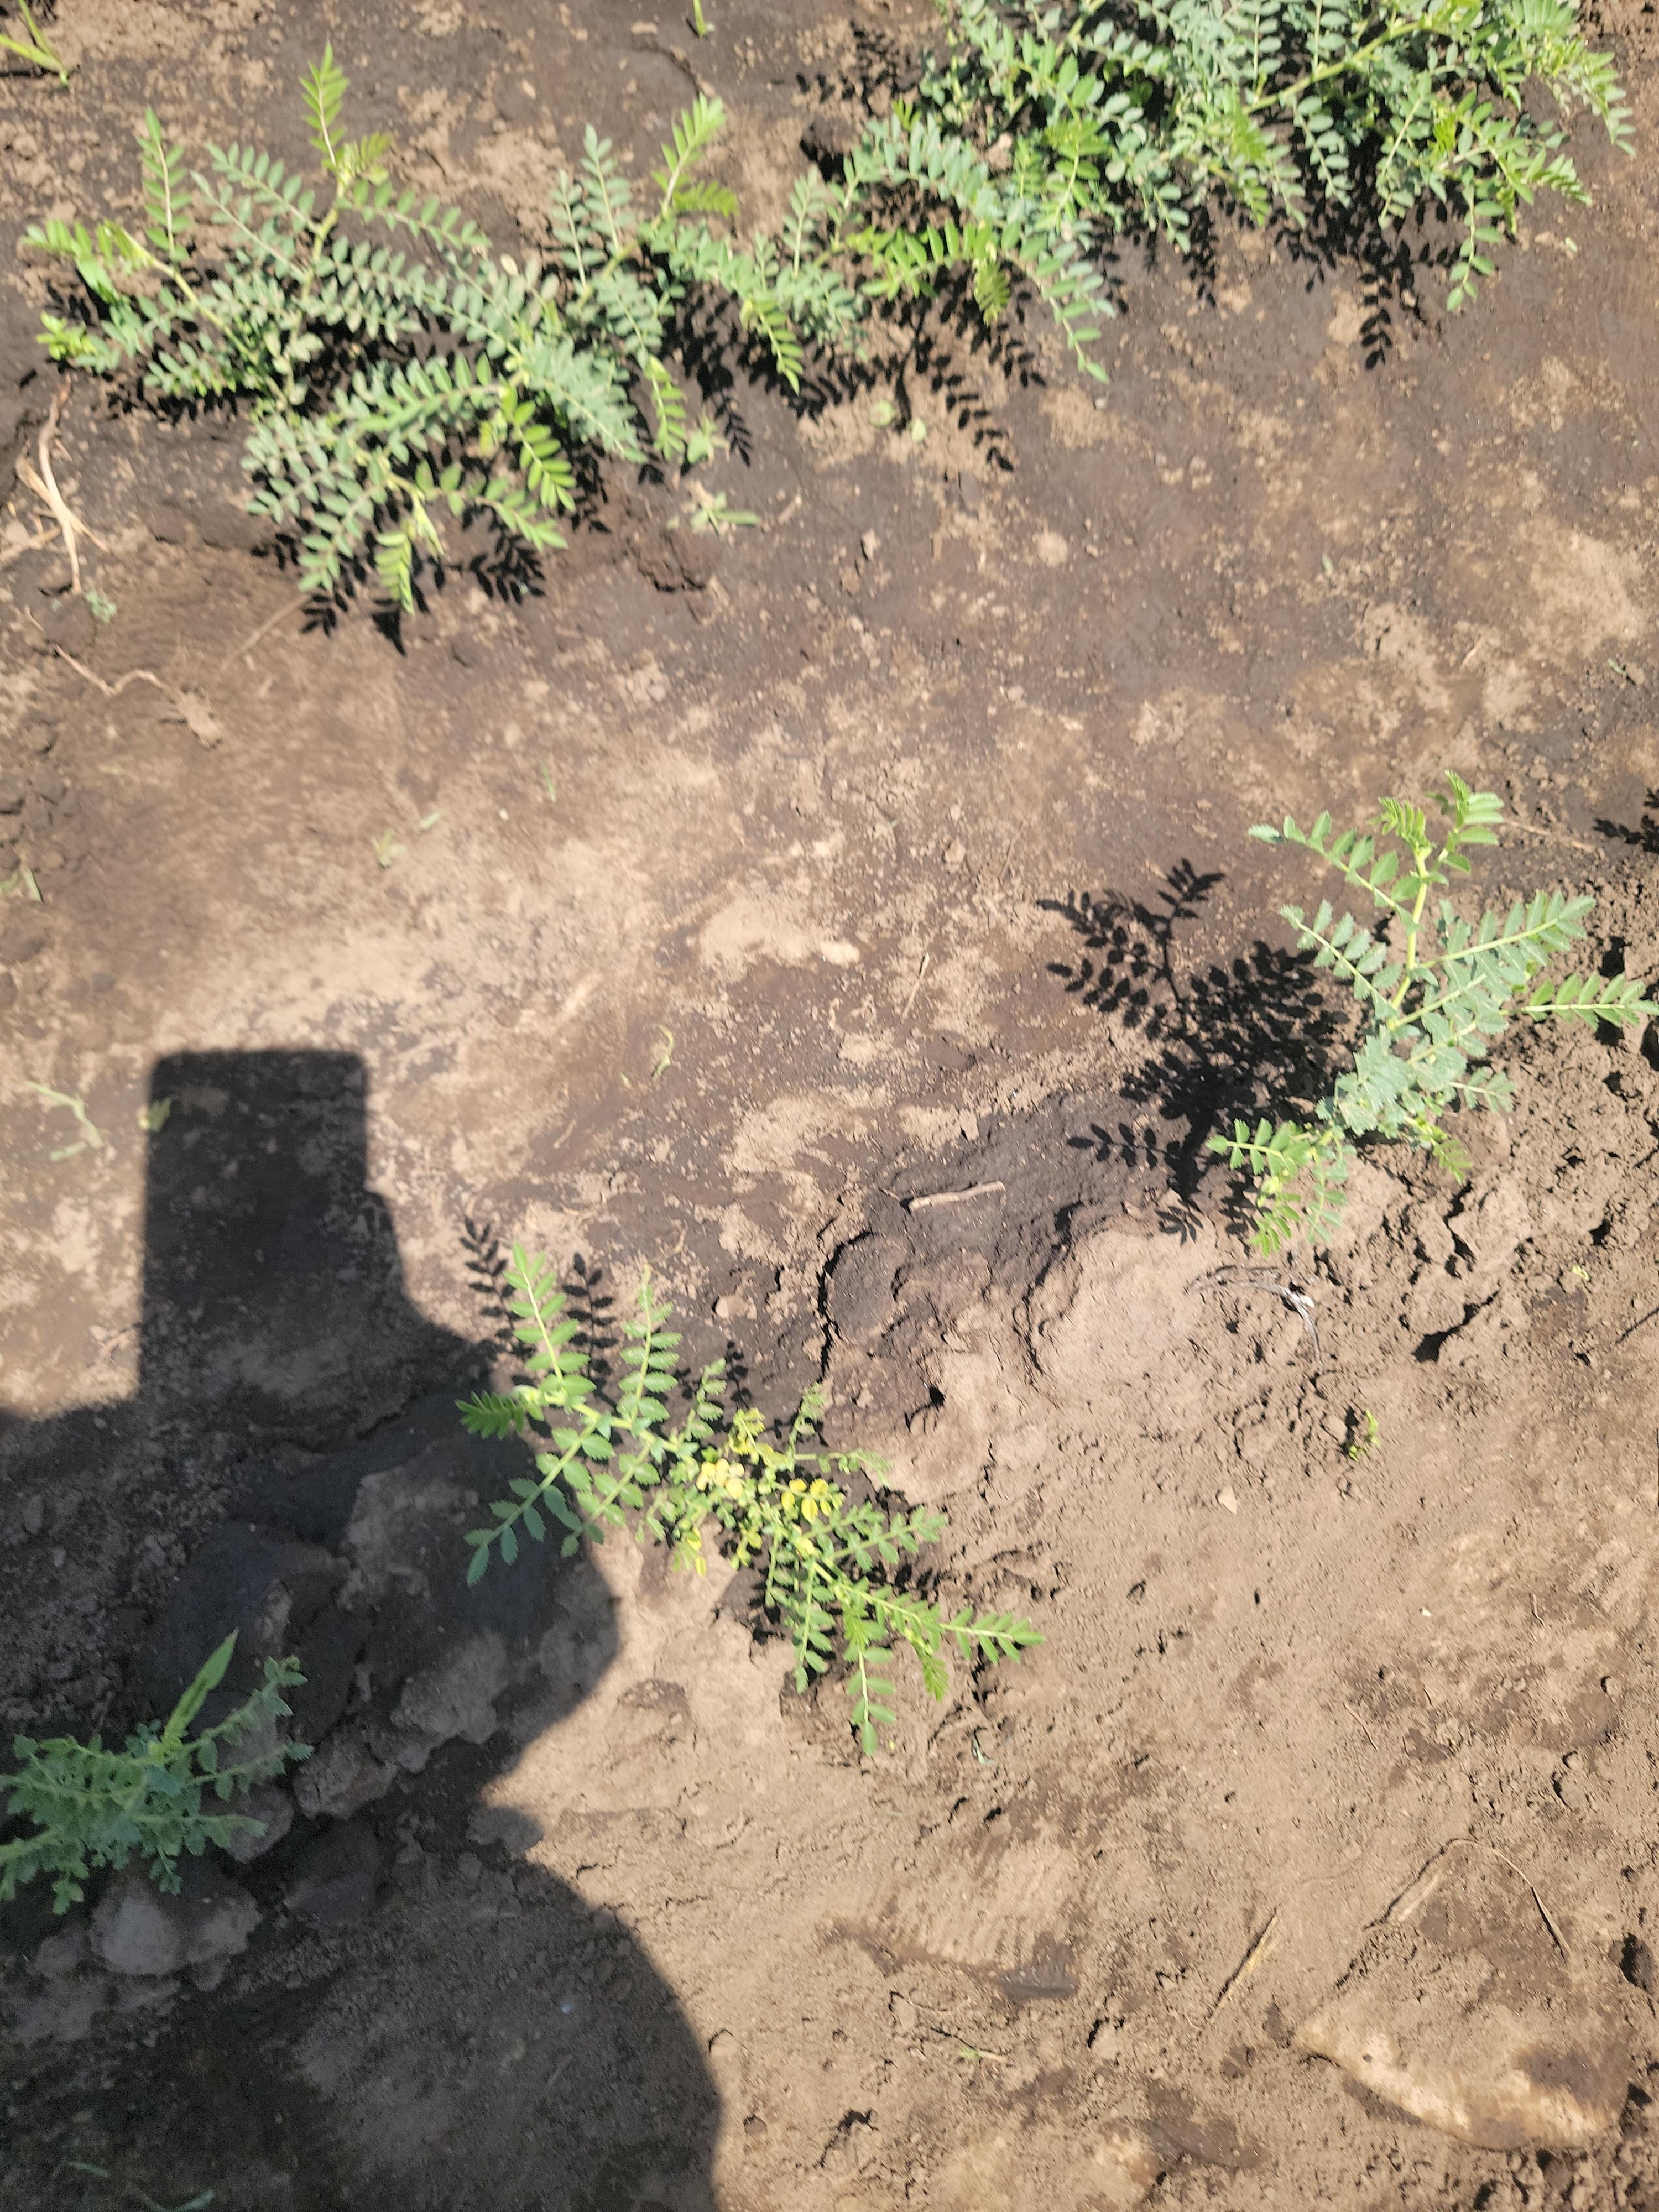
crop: chickpea
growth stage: vegetative
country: Tanzania
